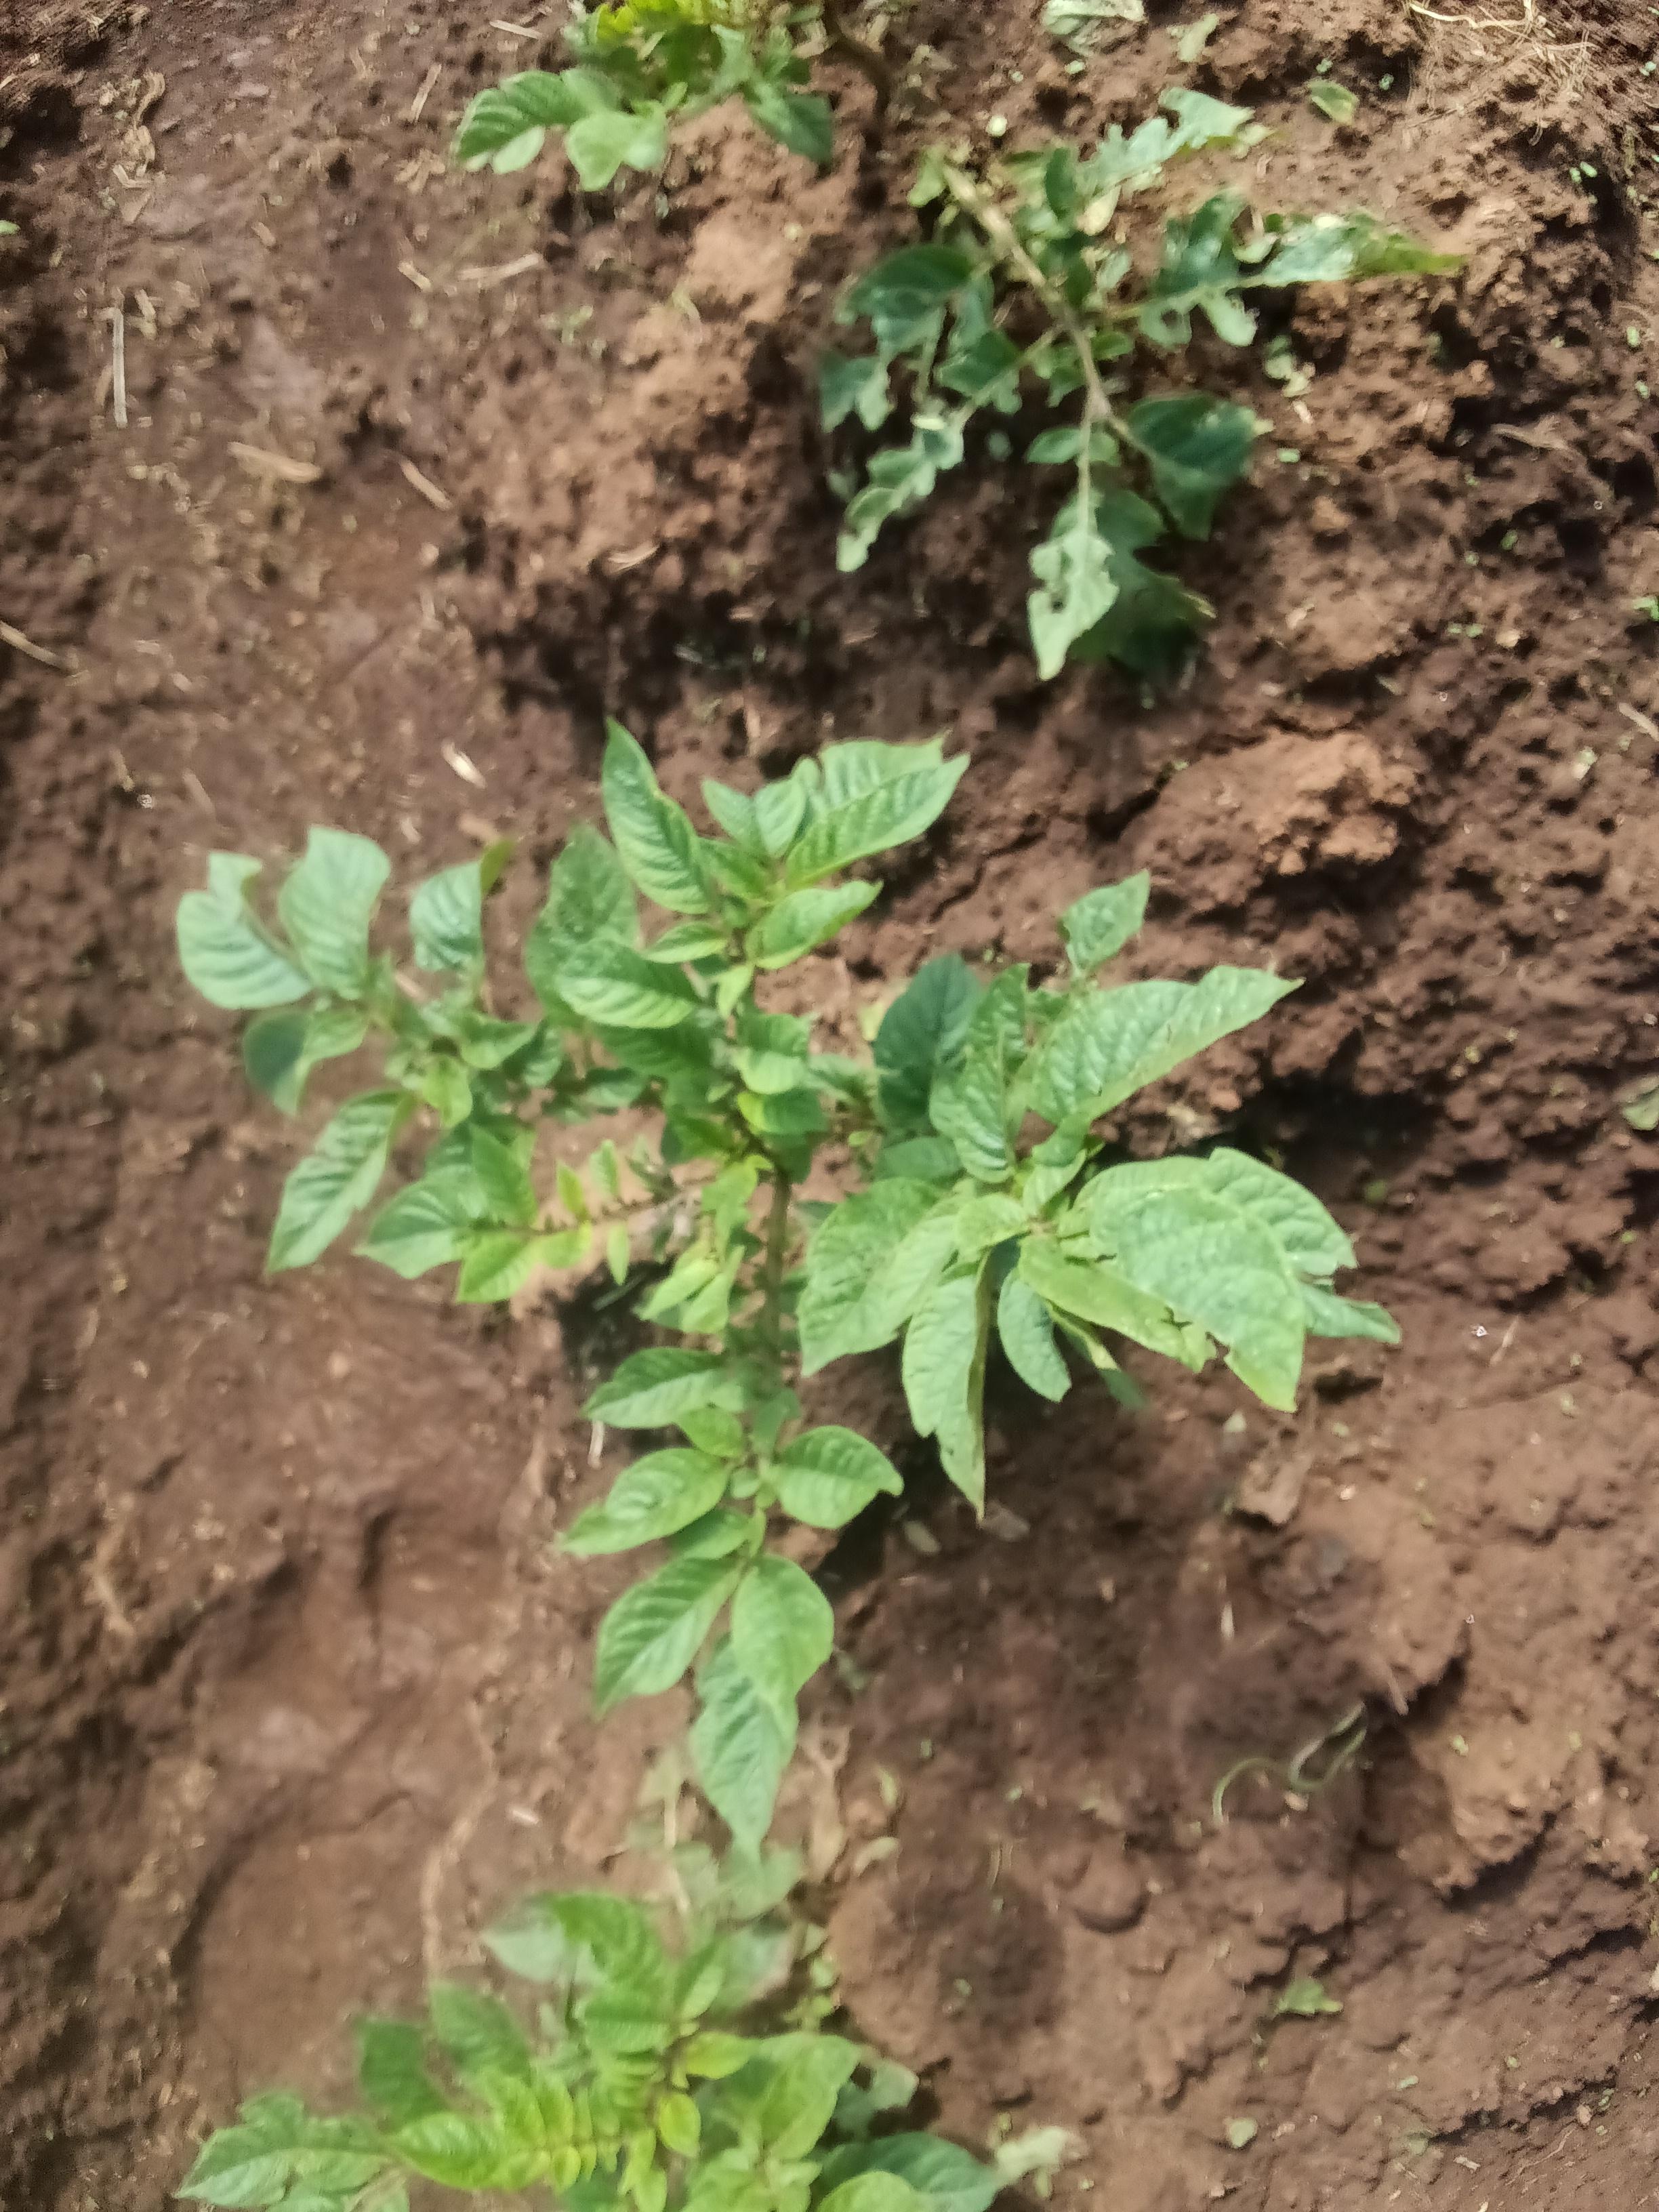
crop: potato
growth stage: vegetative
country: Kenya
